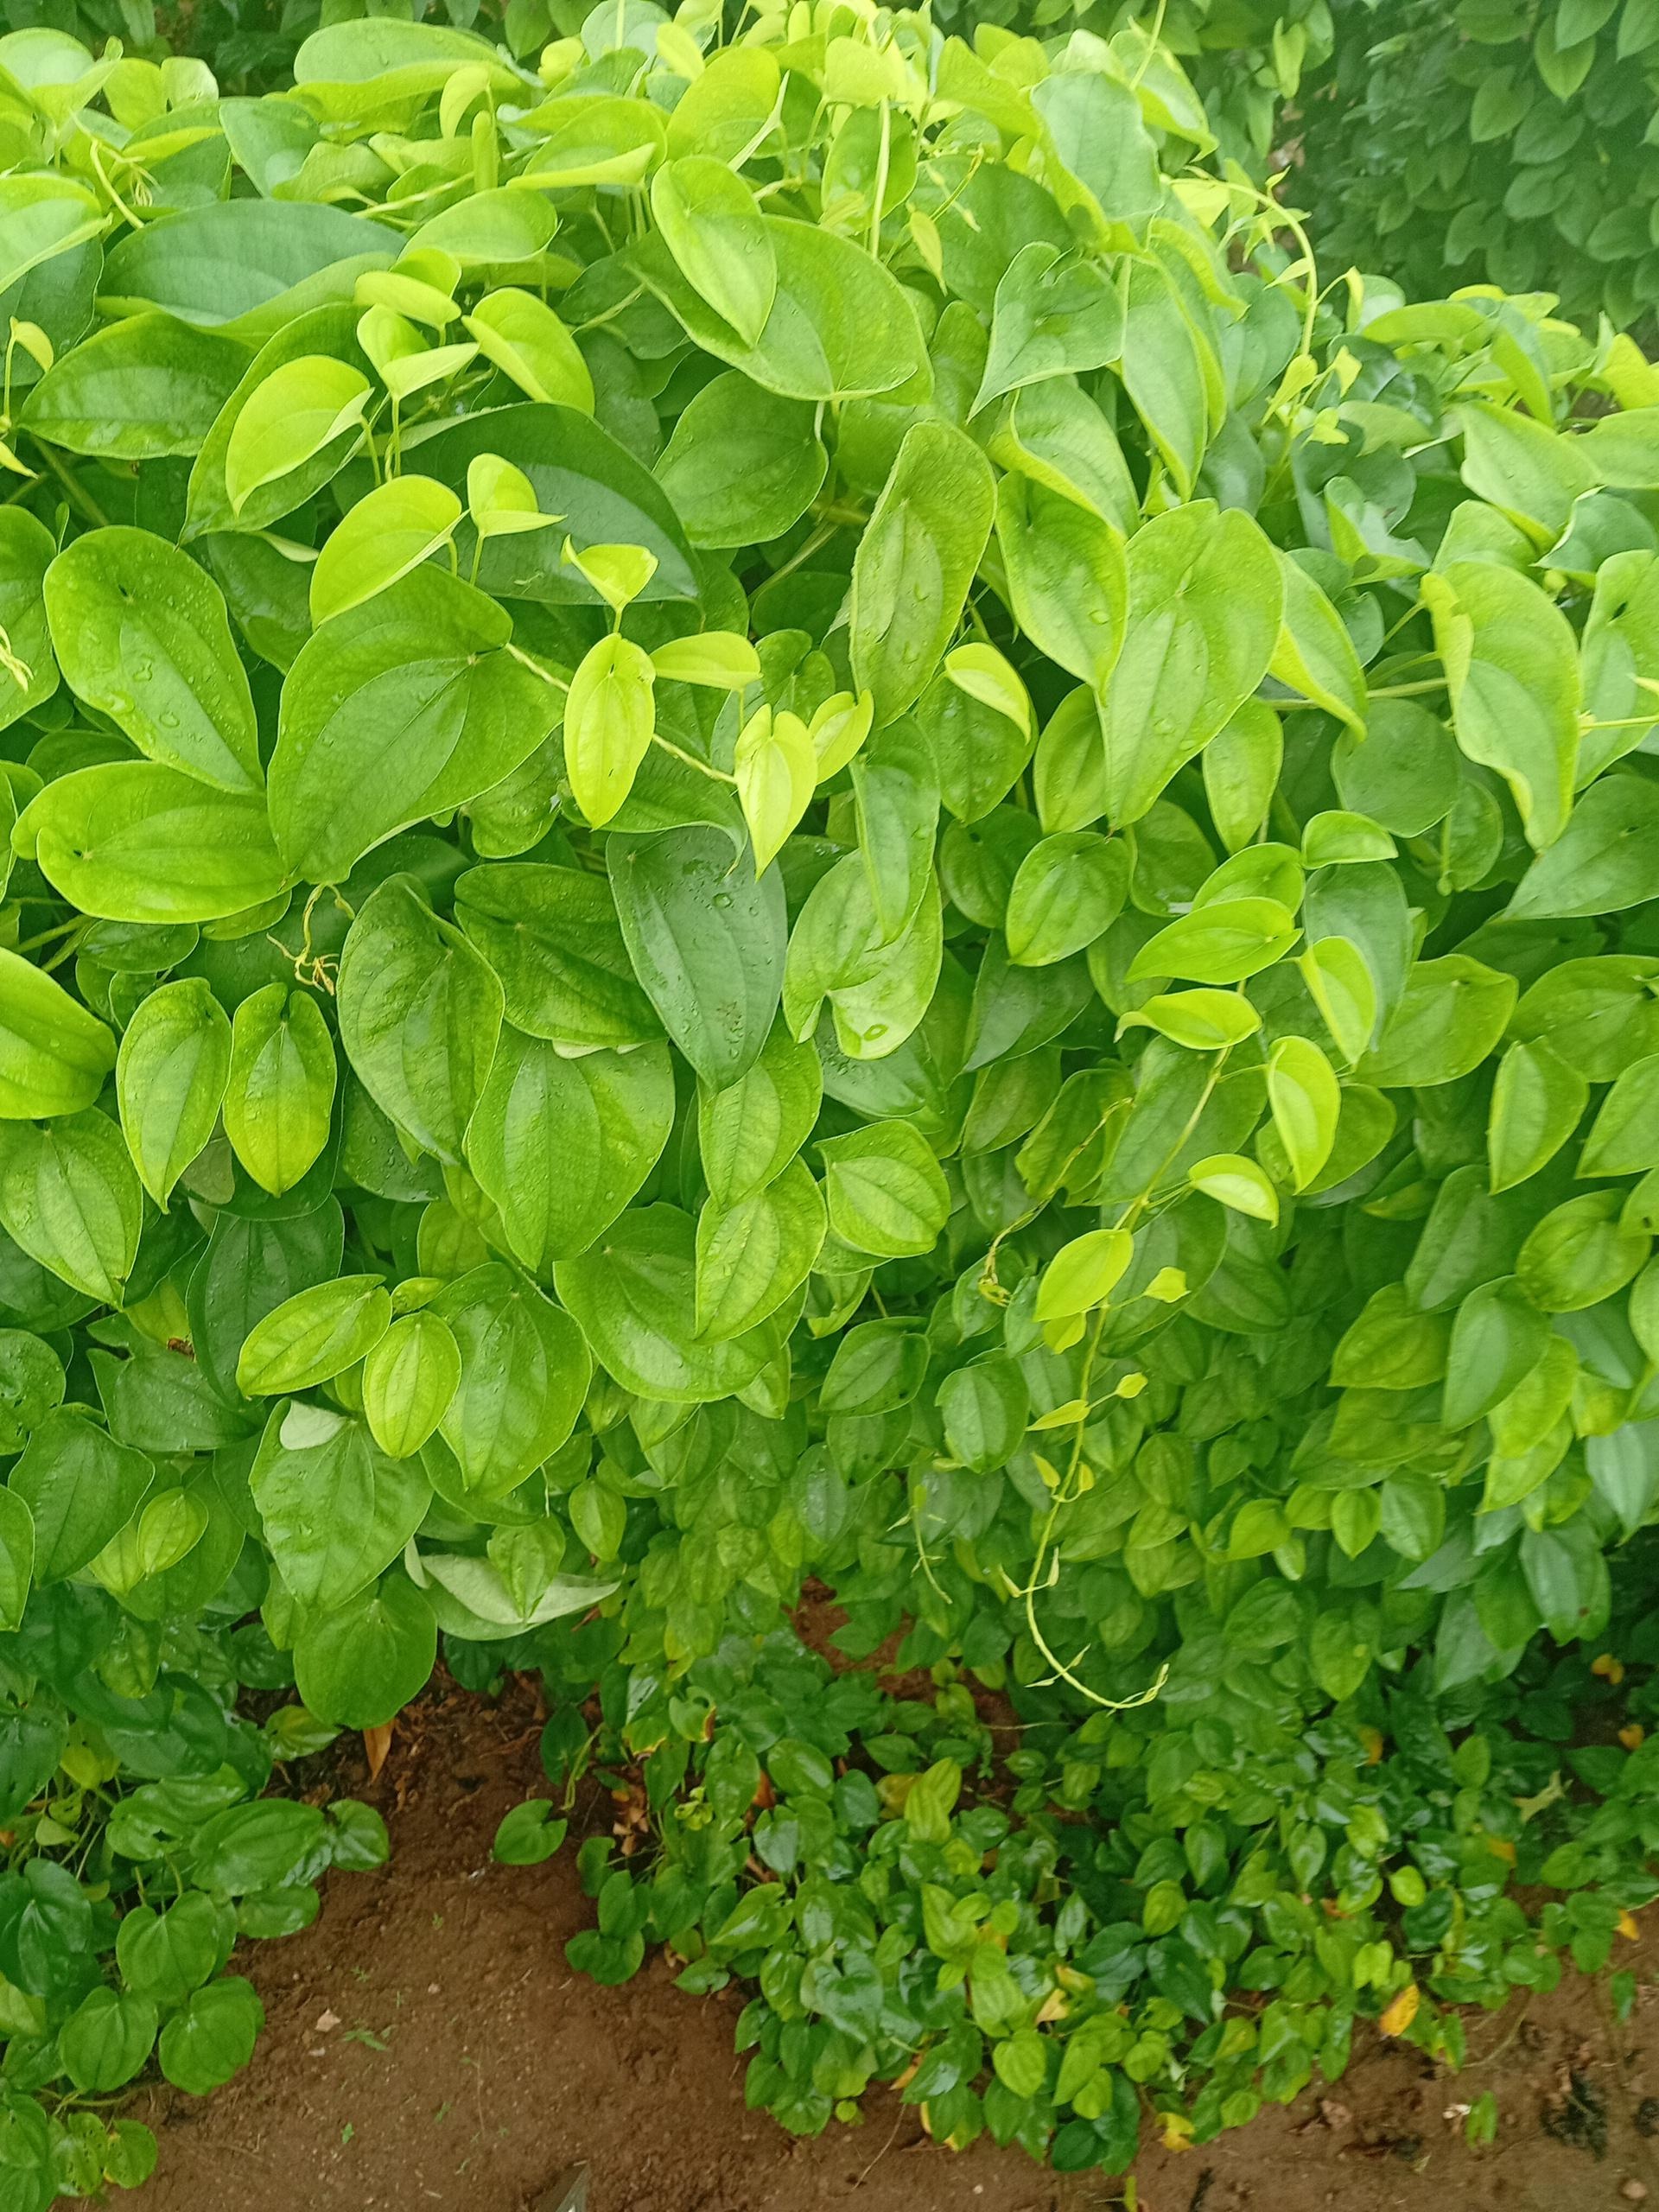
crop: yam
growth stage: vegetative
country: Nigeria
